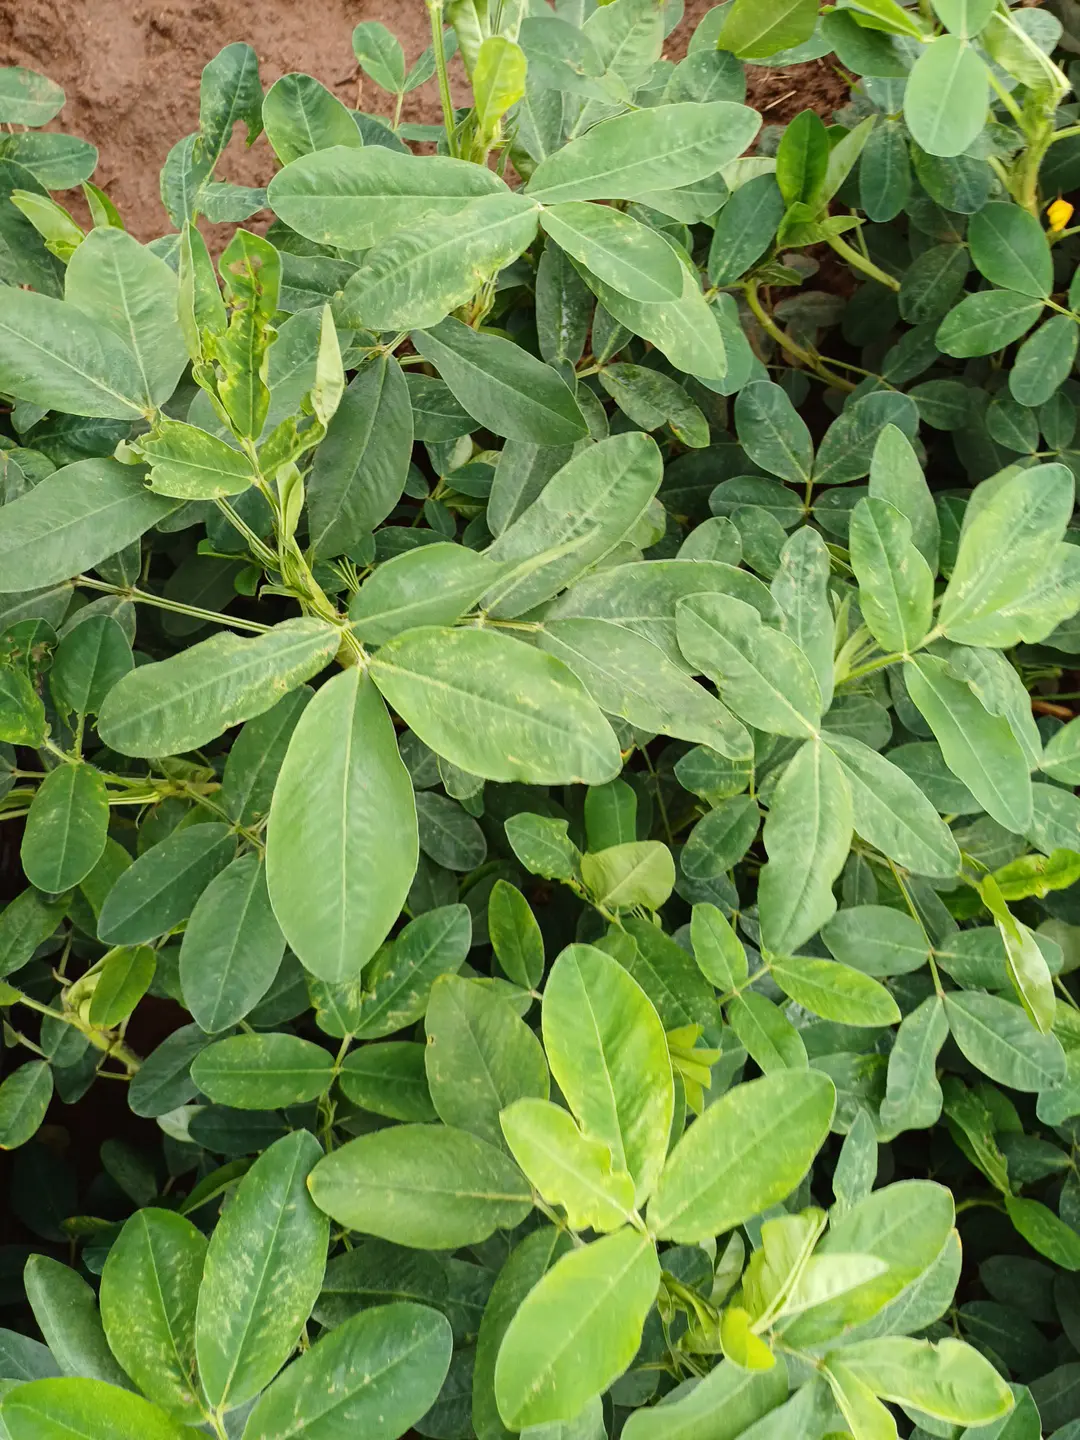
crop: groundnut
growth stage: flowering
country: Kenya
